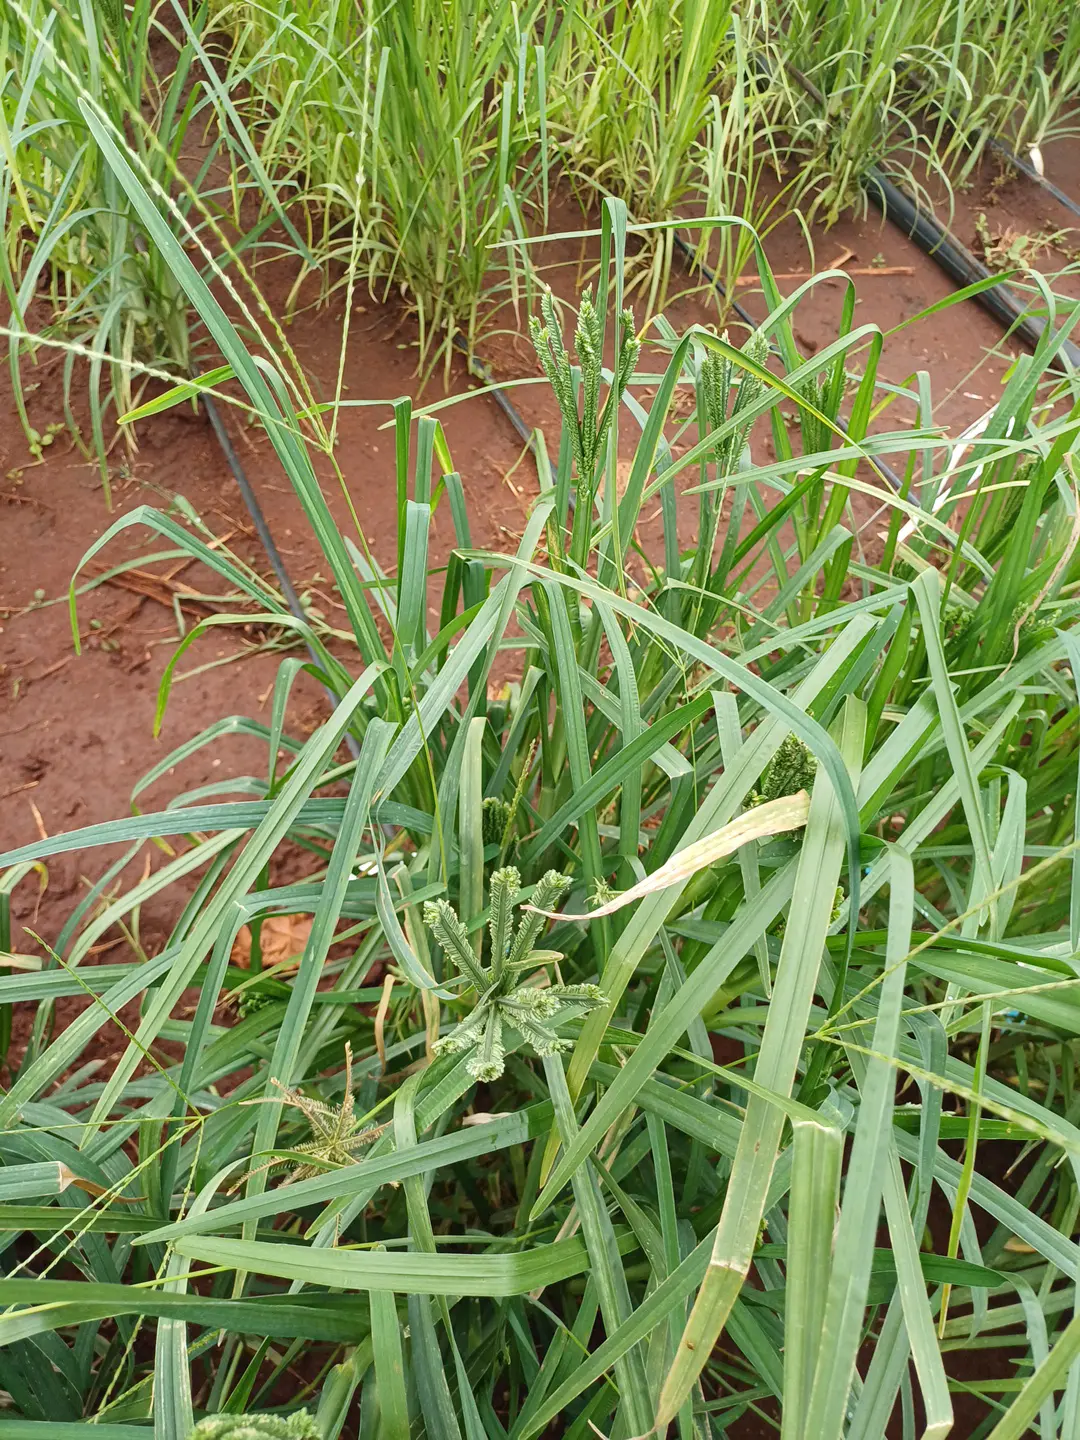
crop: finger millet
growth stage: flowering
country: Kenya
